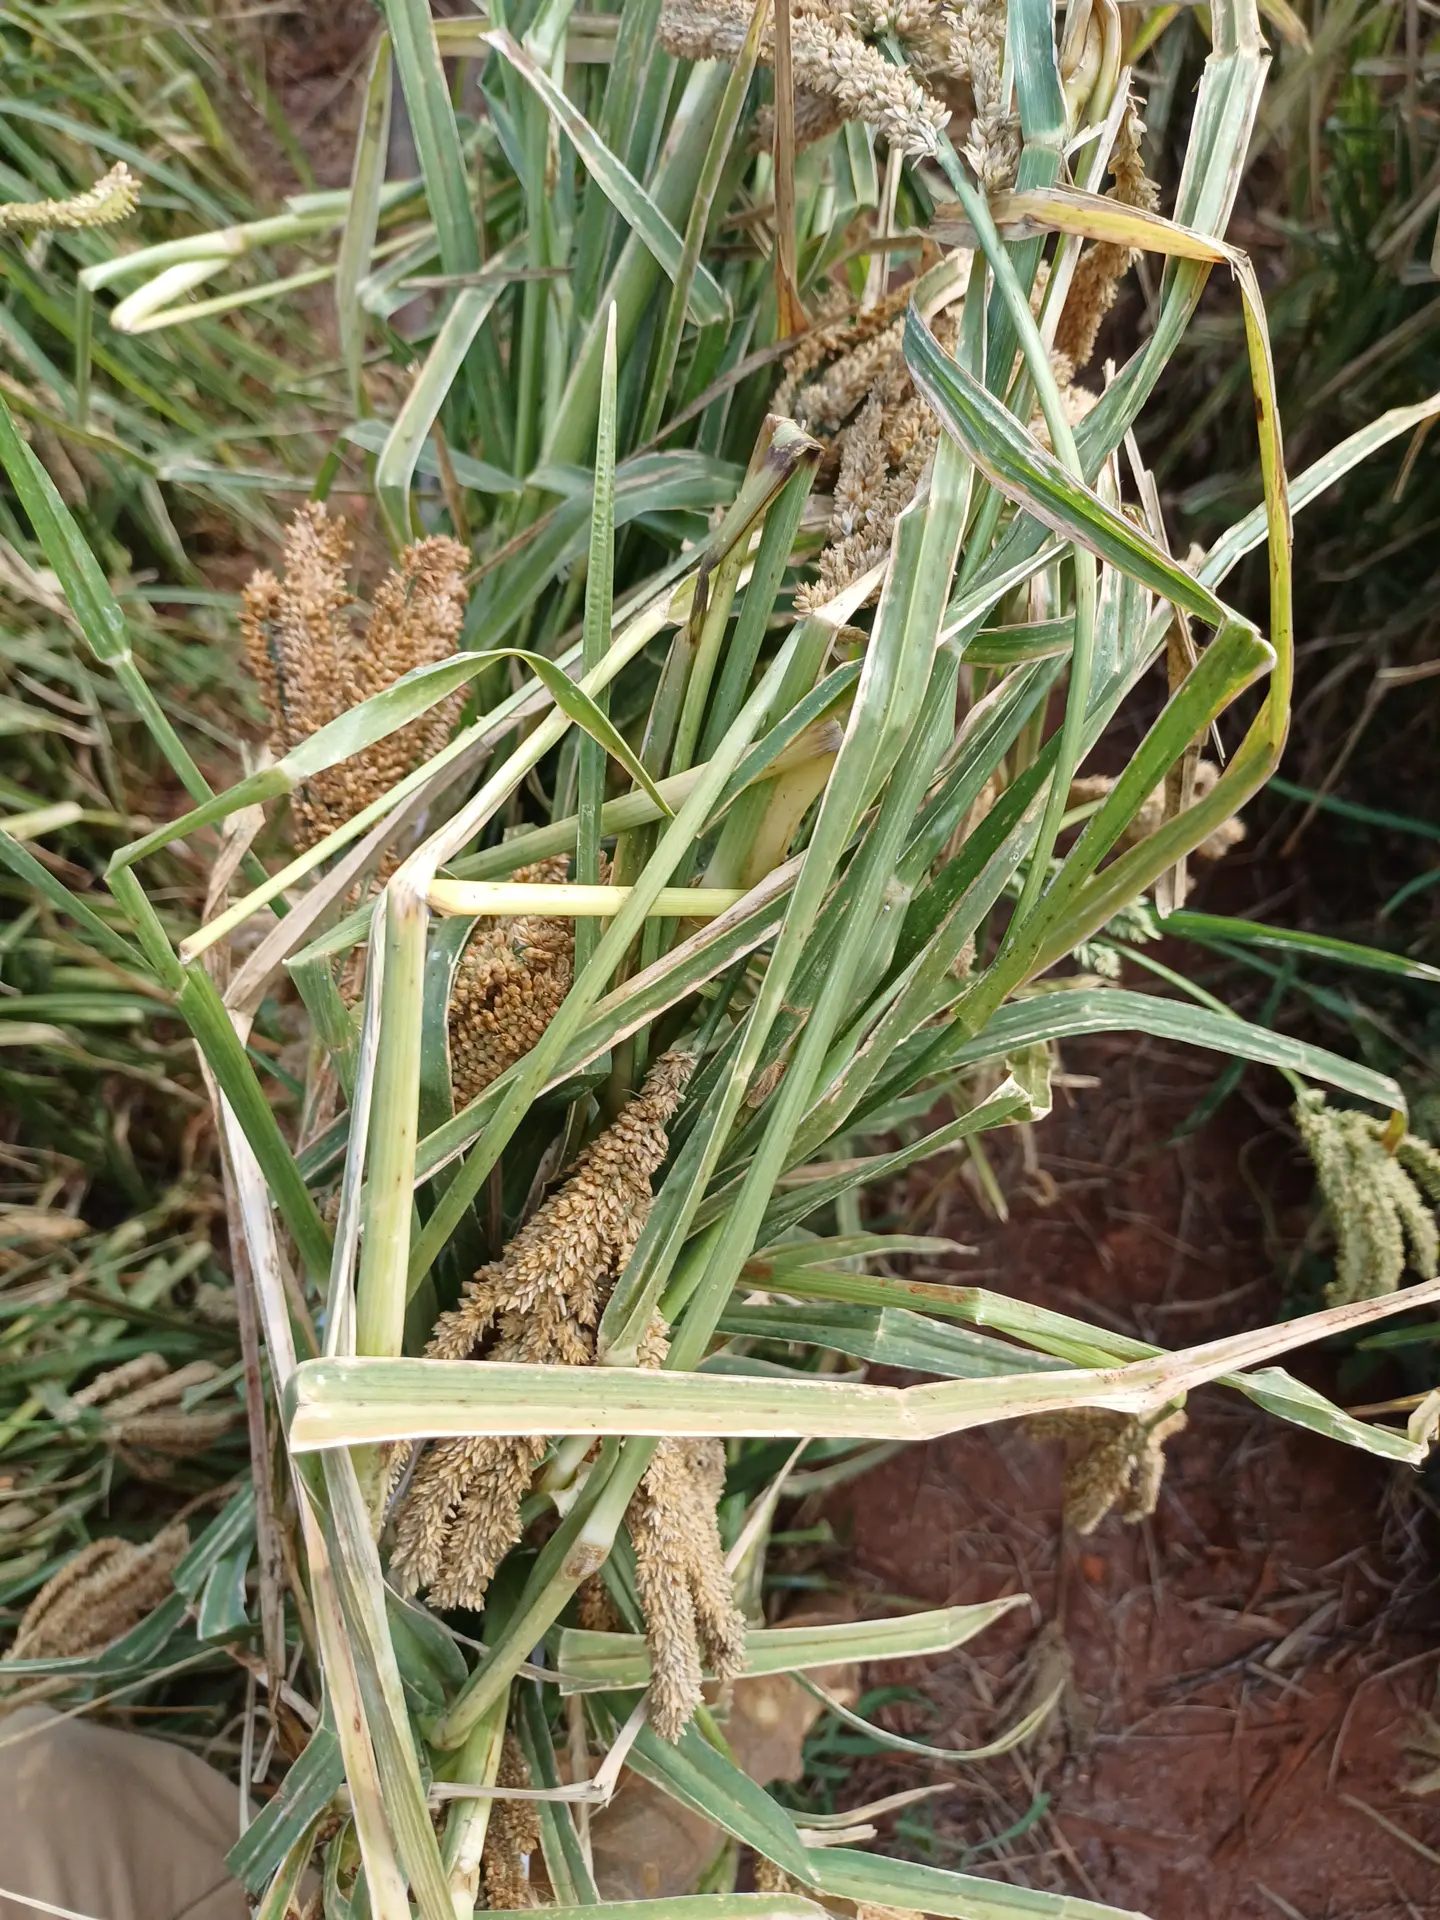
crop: finger millet
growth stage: maturity
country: Kenya
